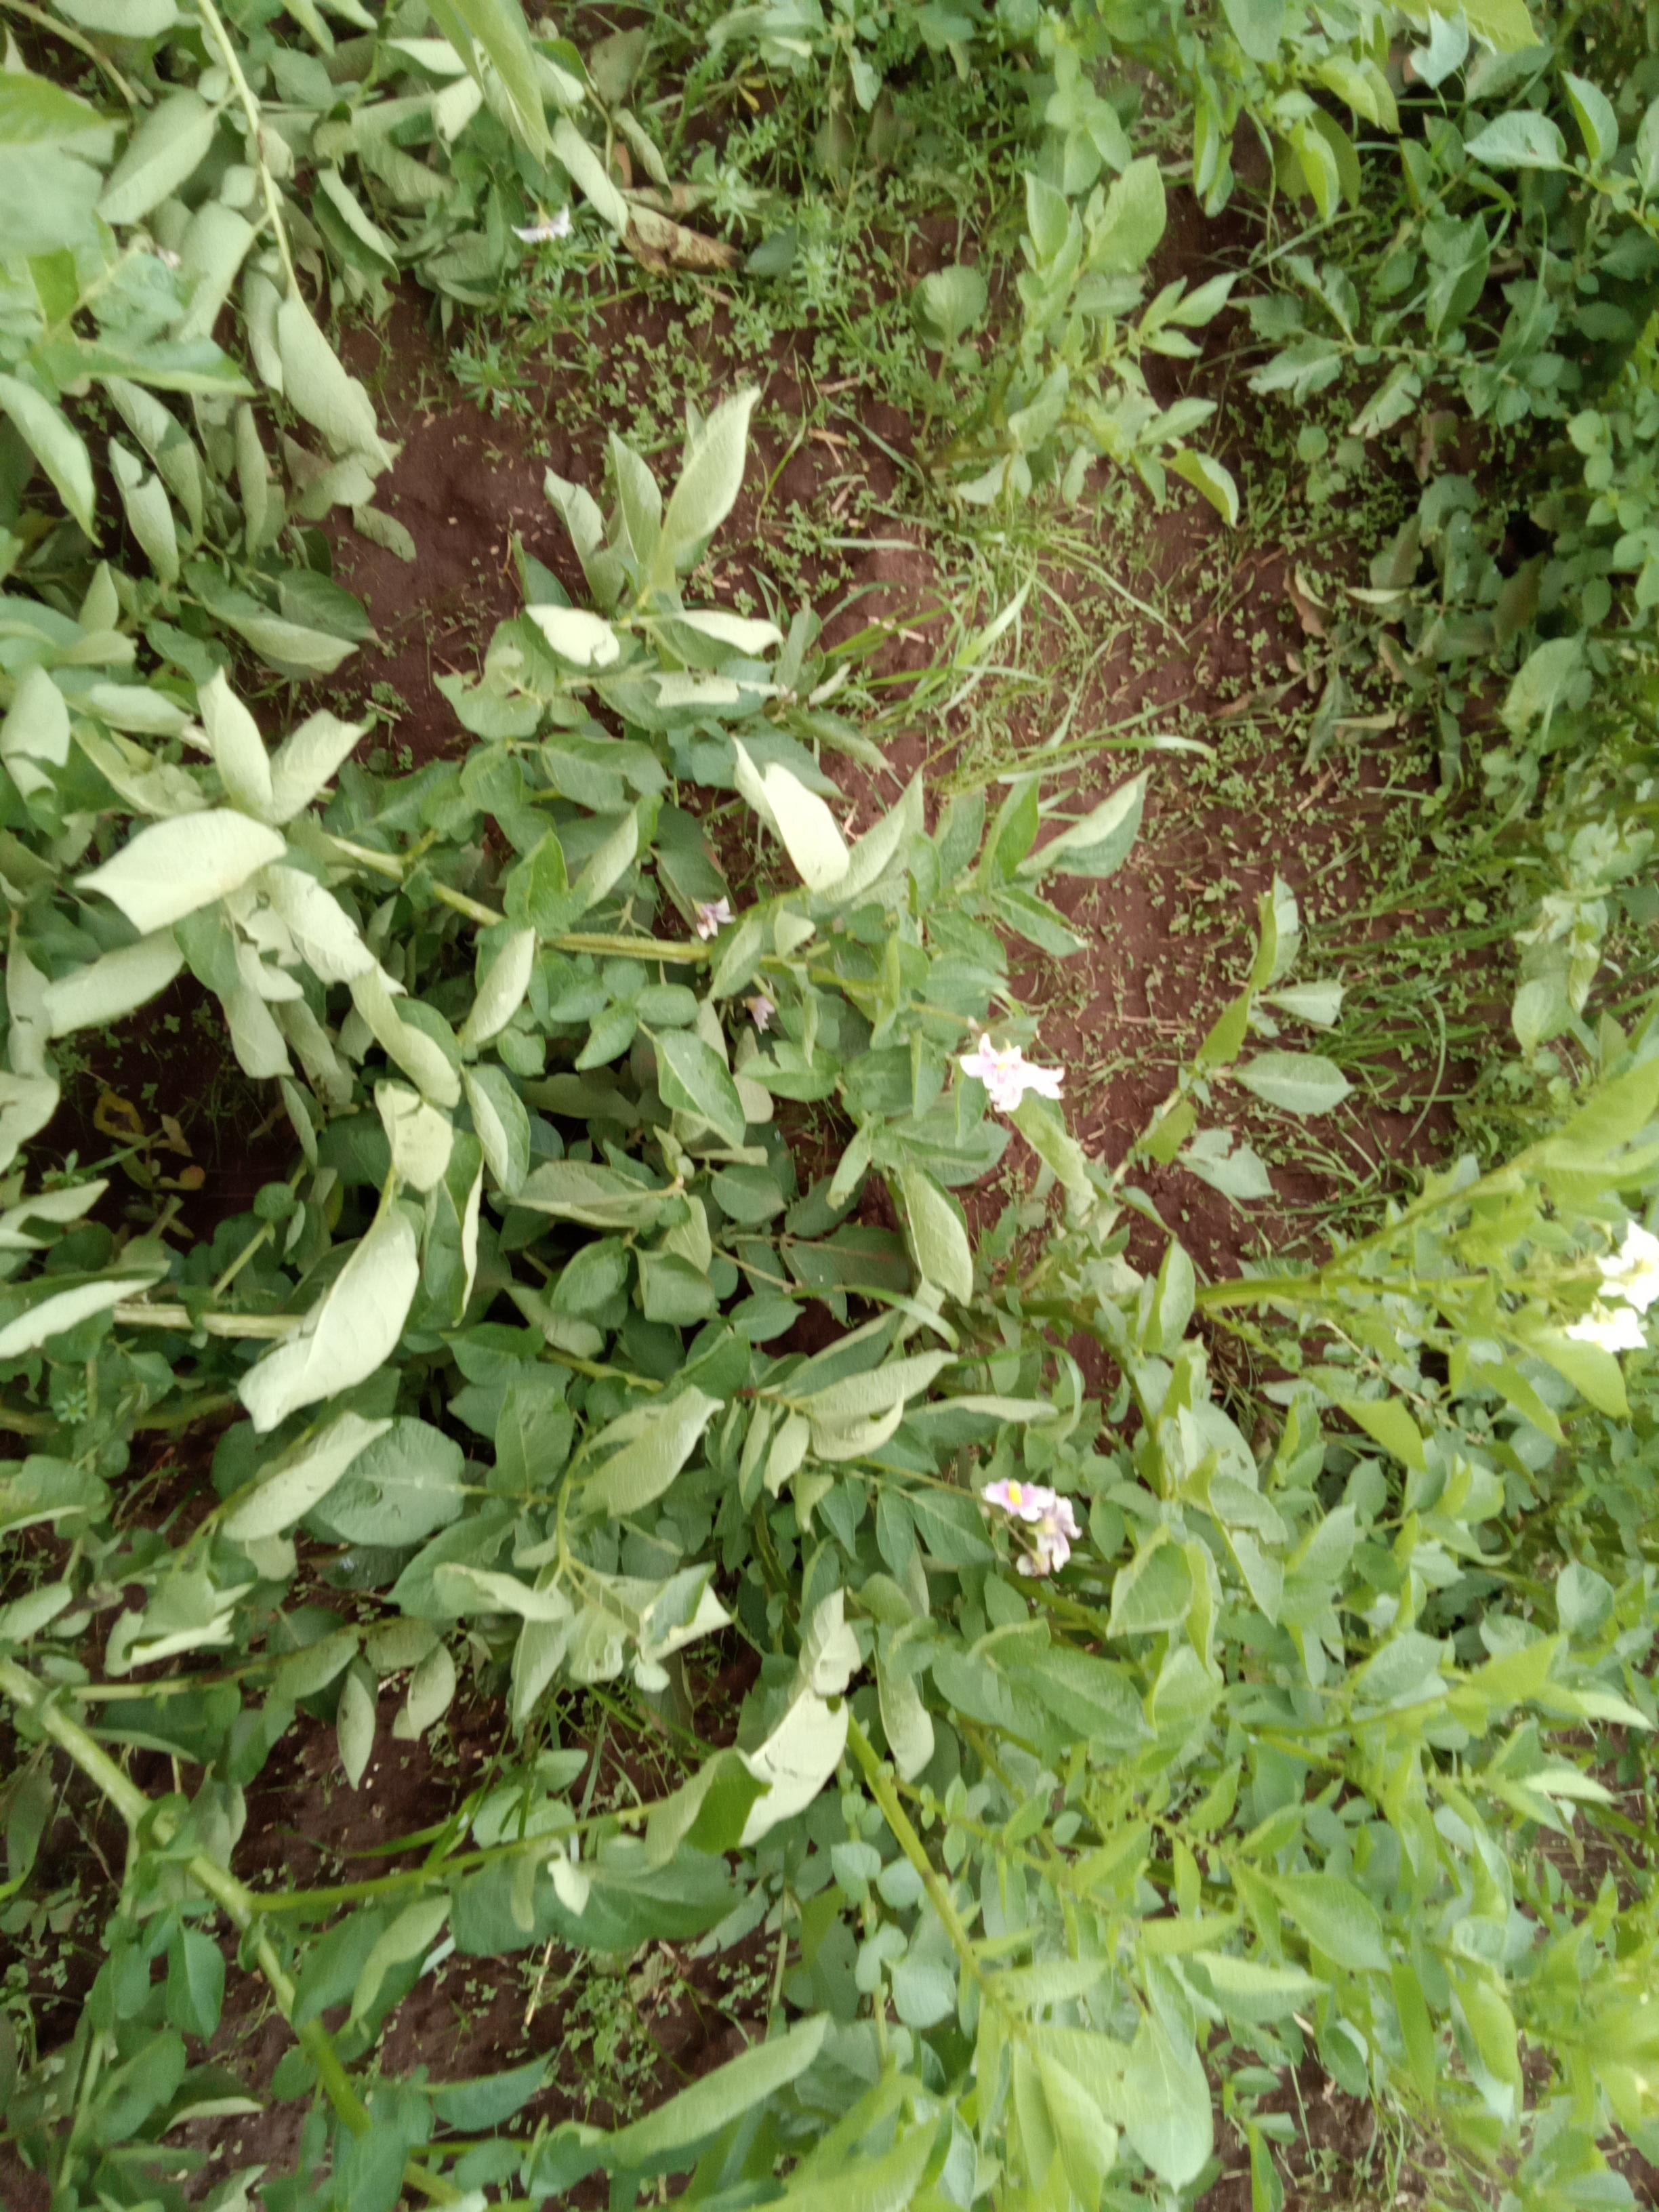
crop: potato
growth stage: flowering
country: Kenya
